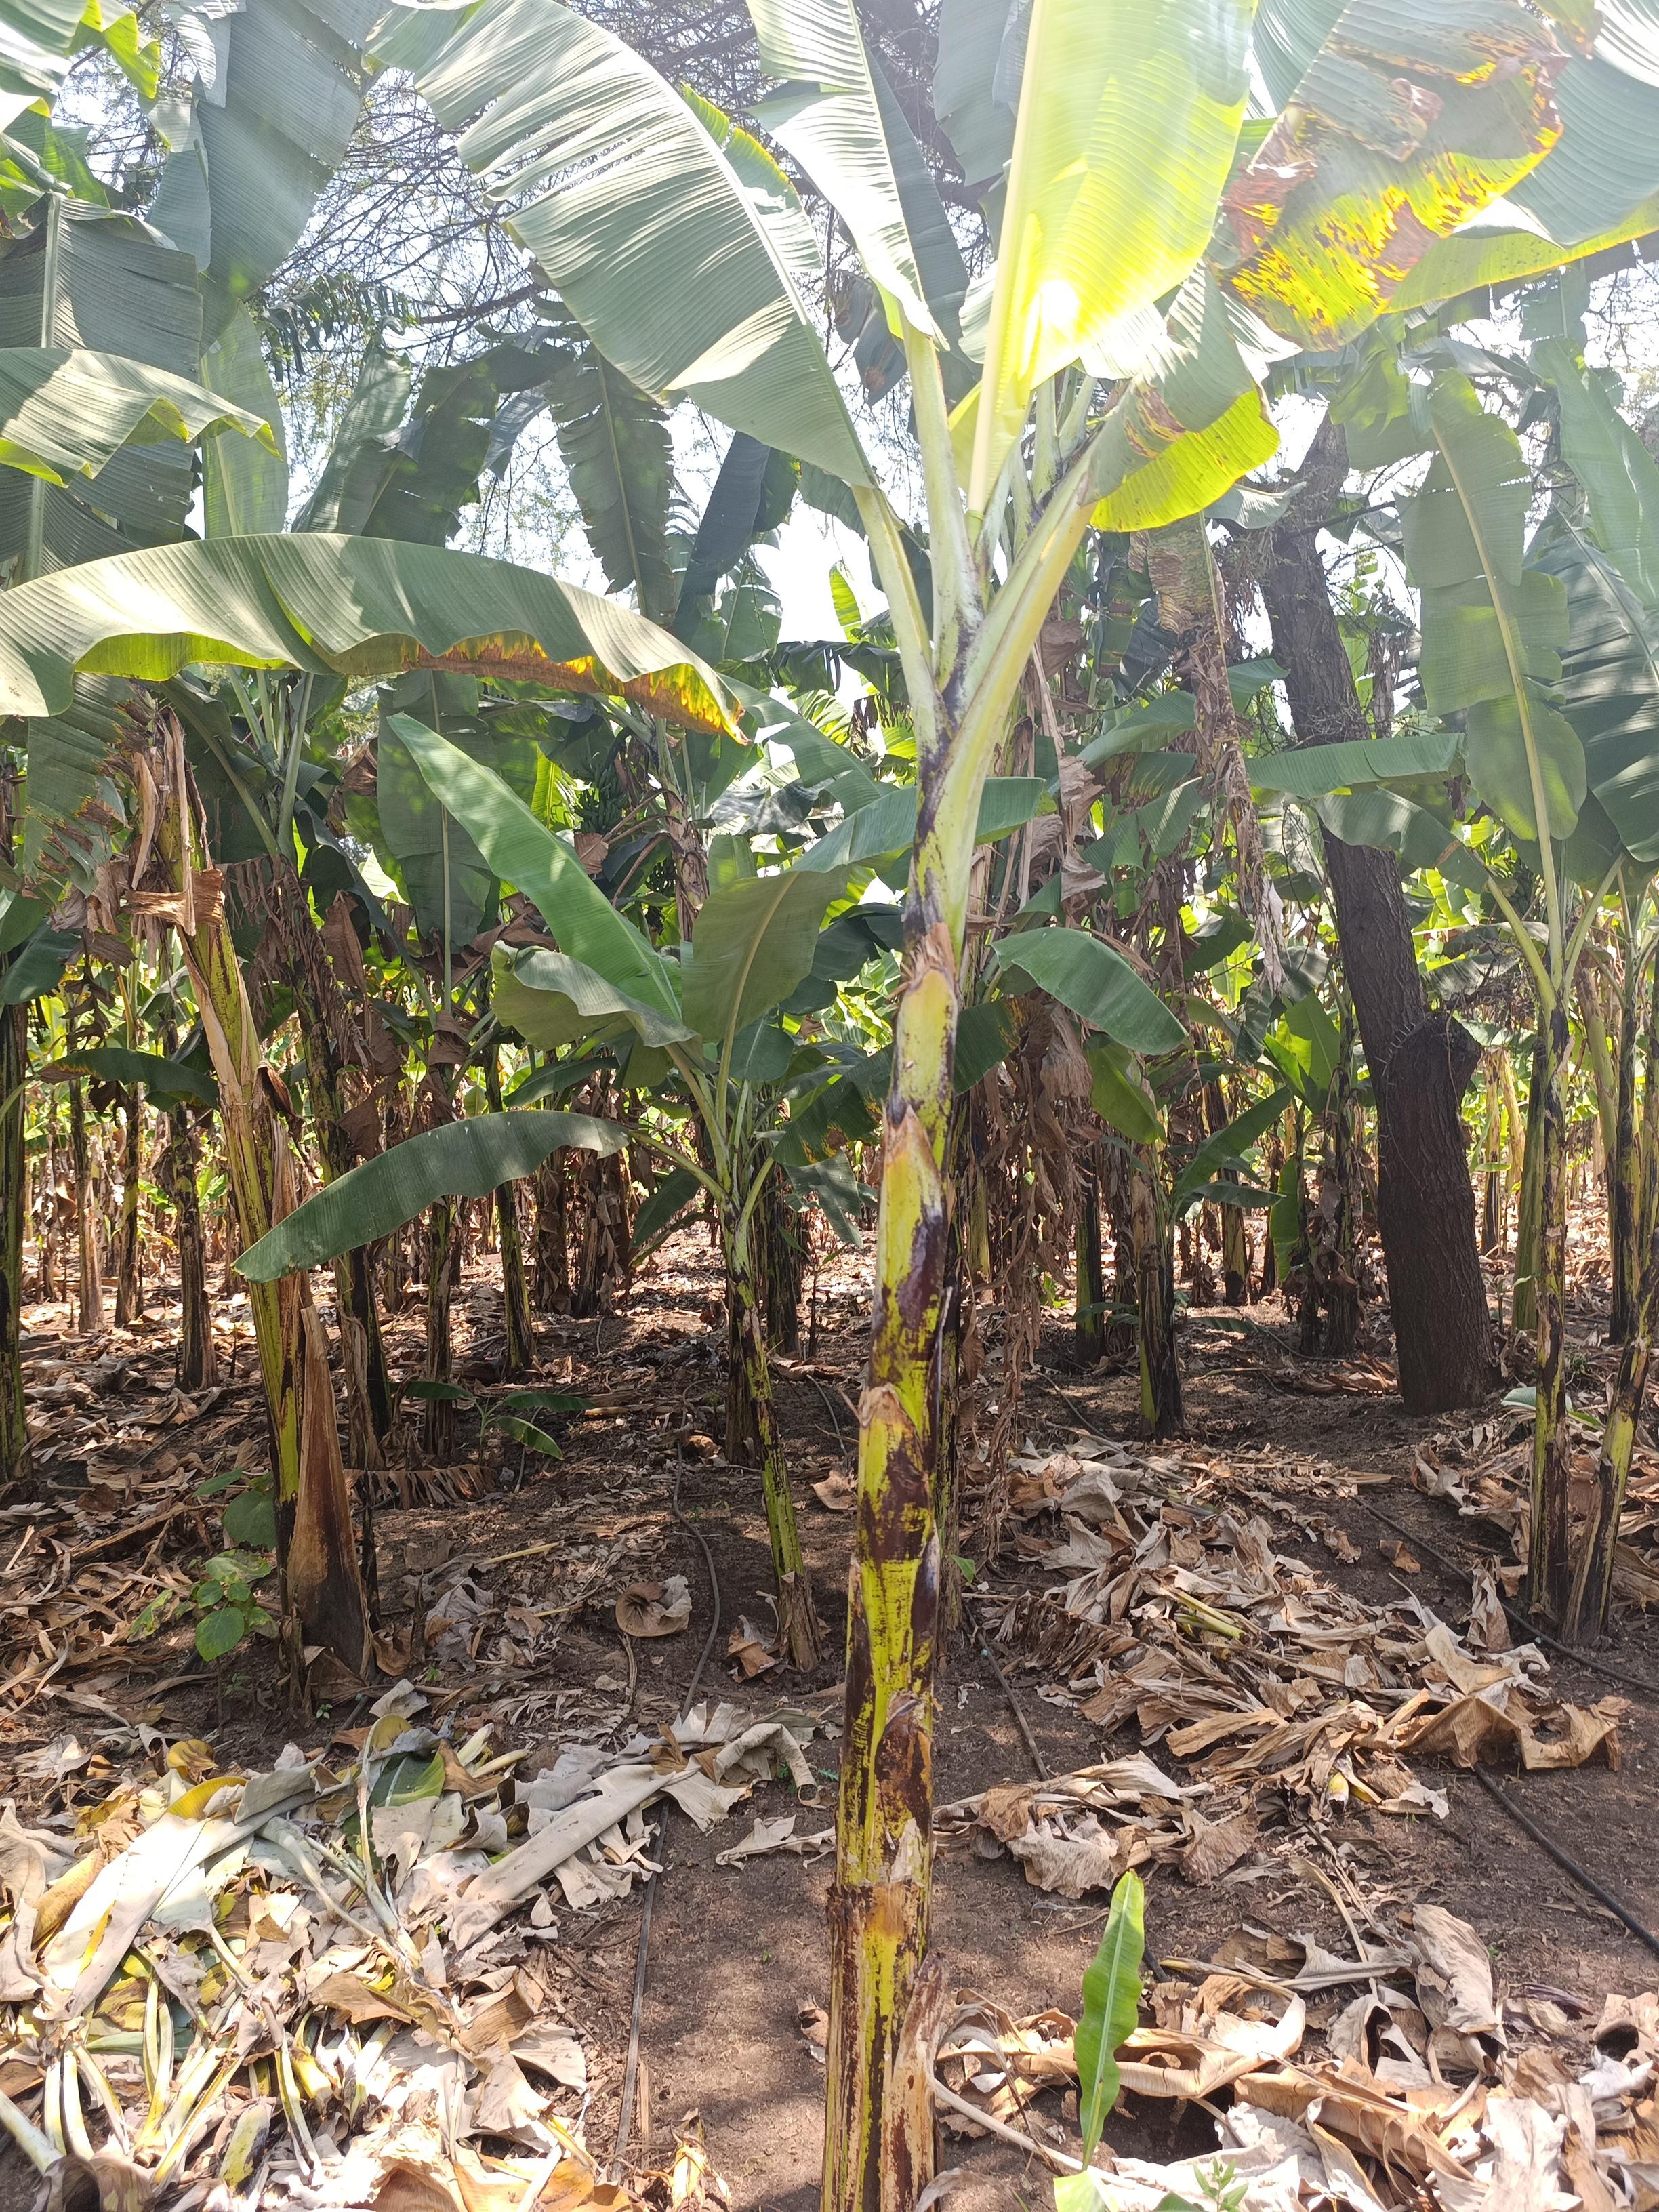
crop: banana
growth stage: vegetative
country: Tanzania
